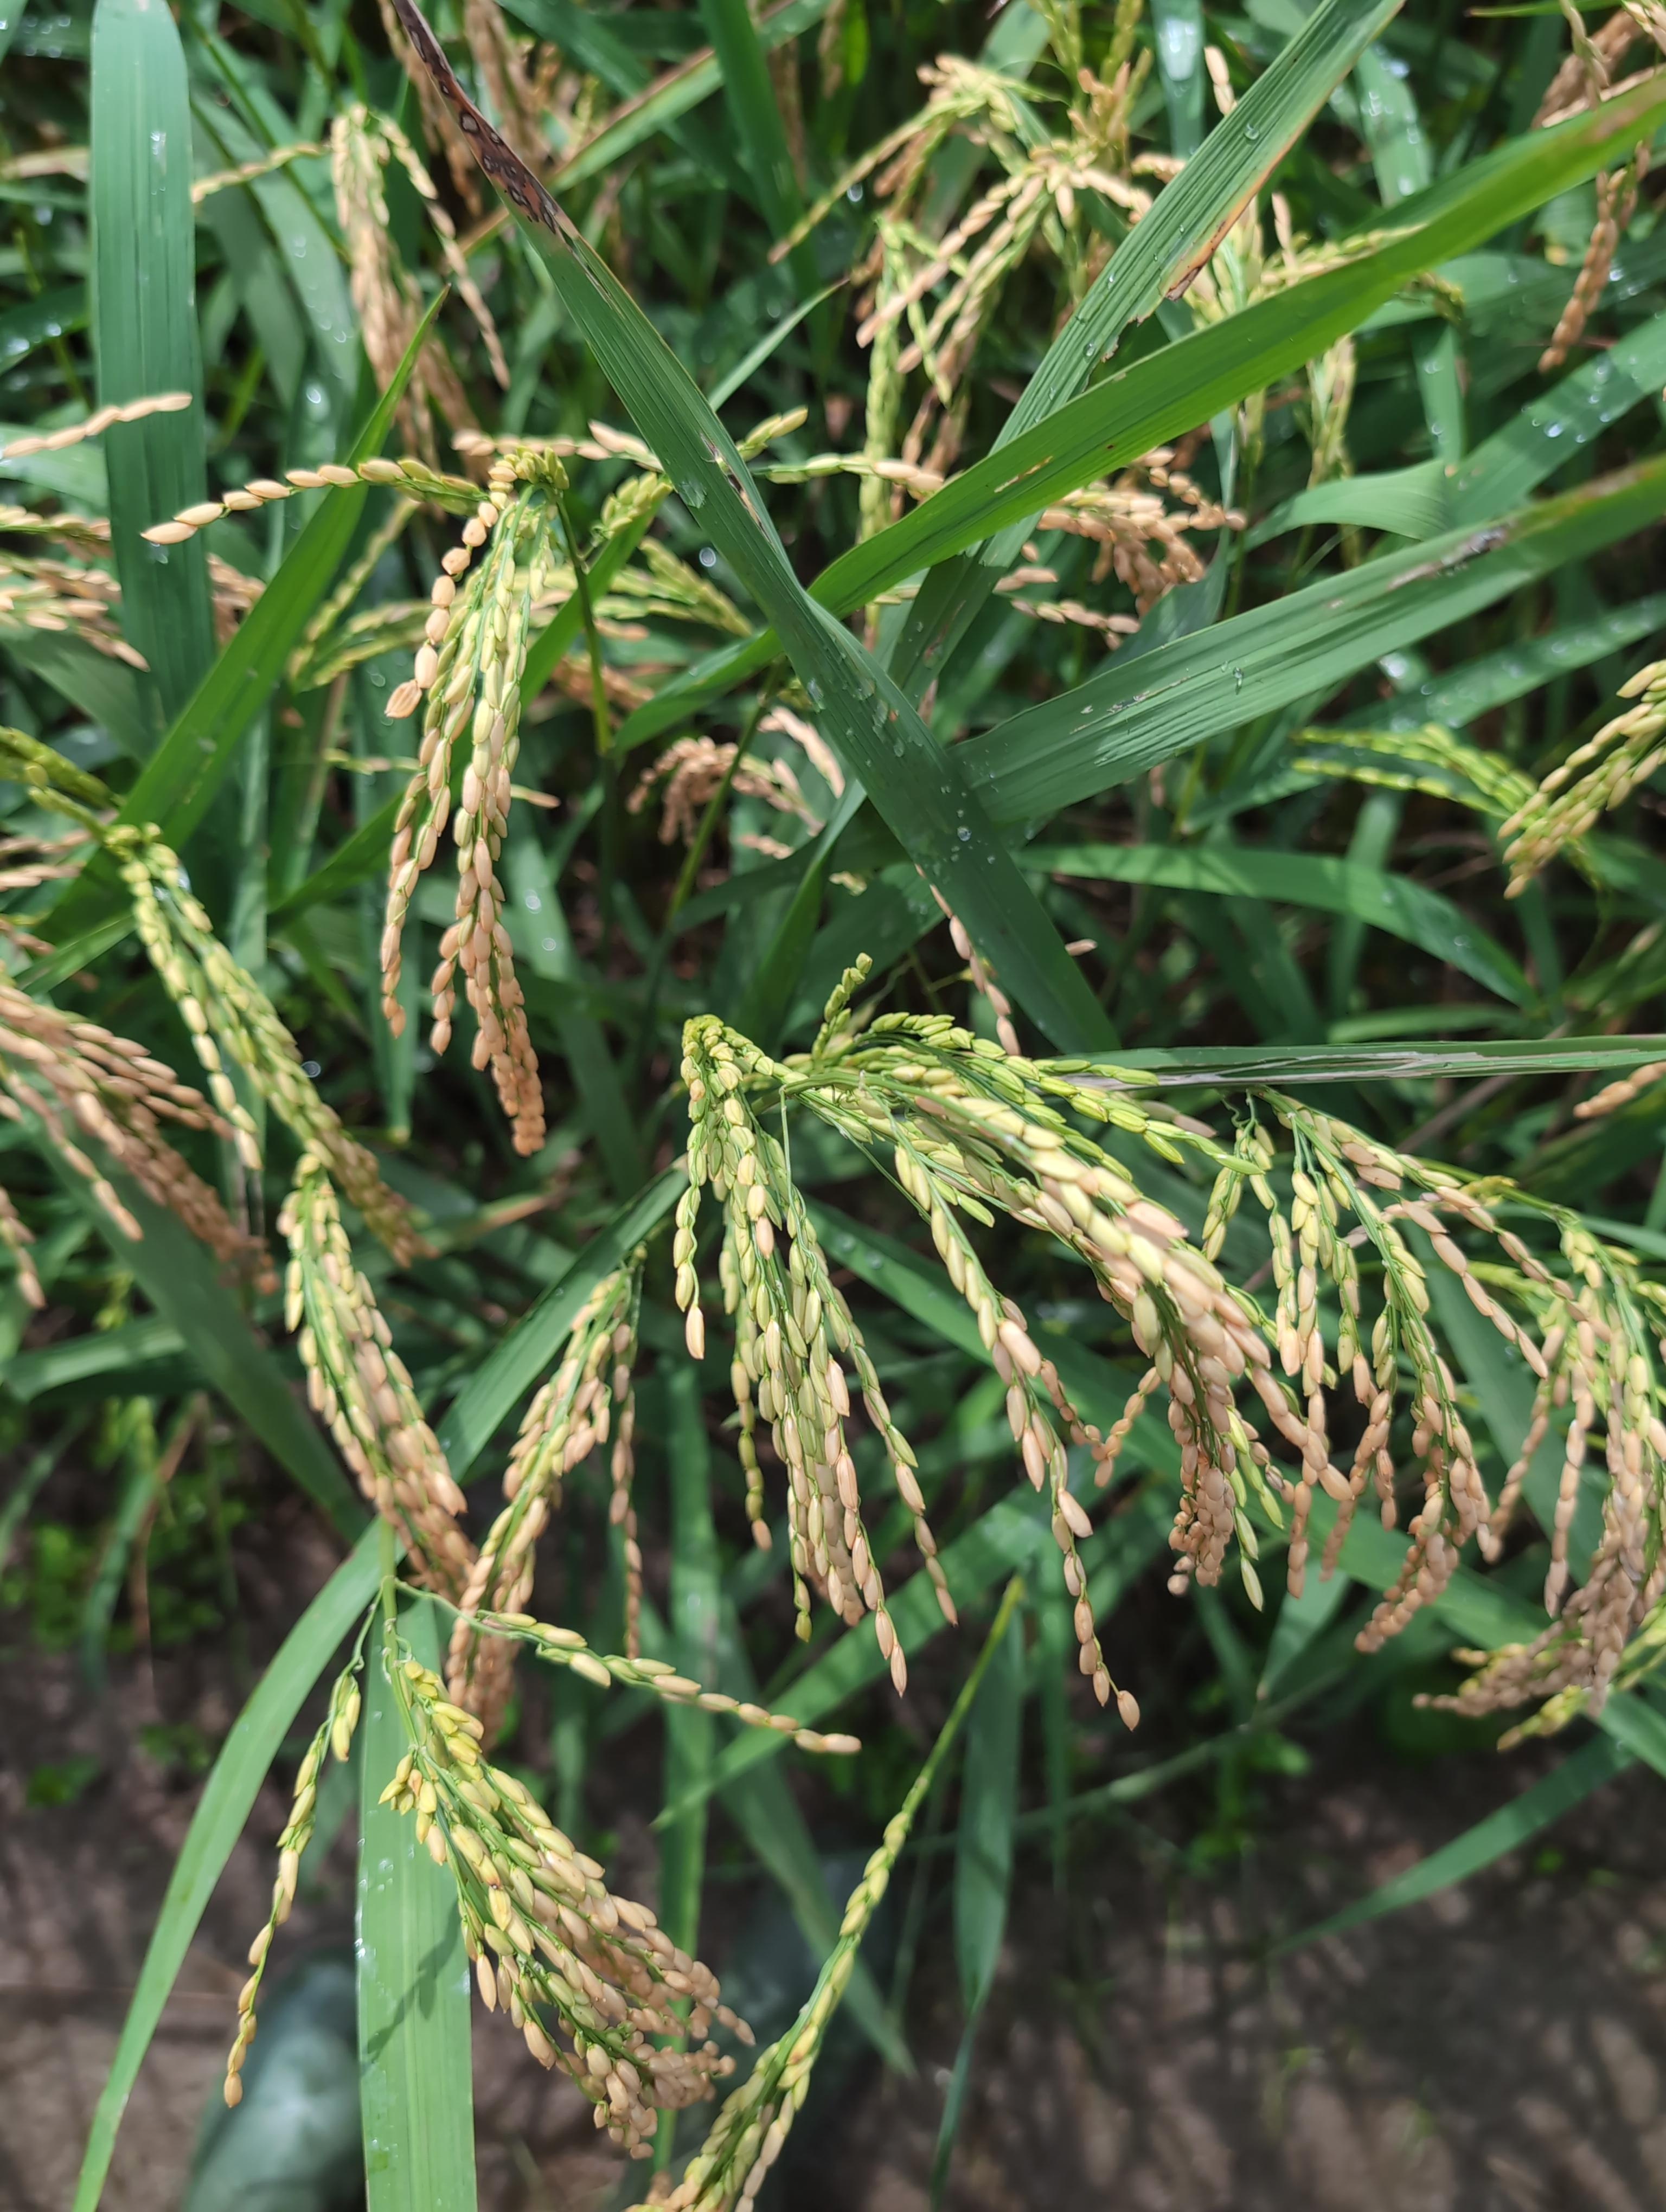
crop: rice
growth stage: ripening
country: Côte d'Ivoire
